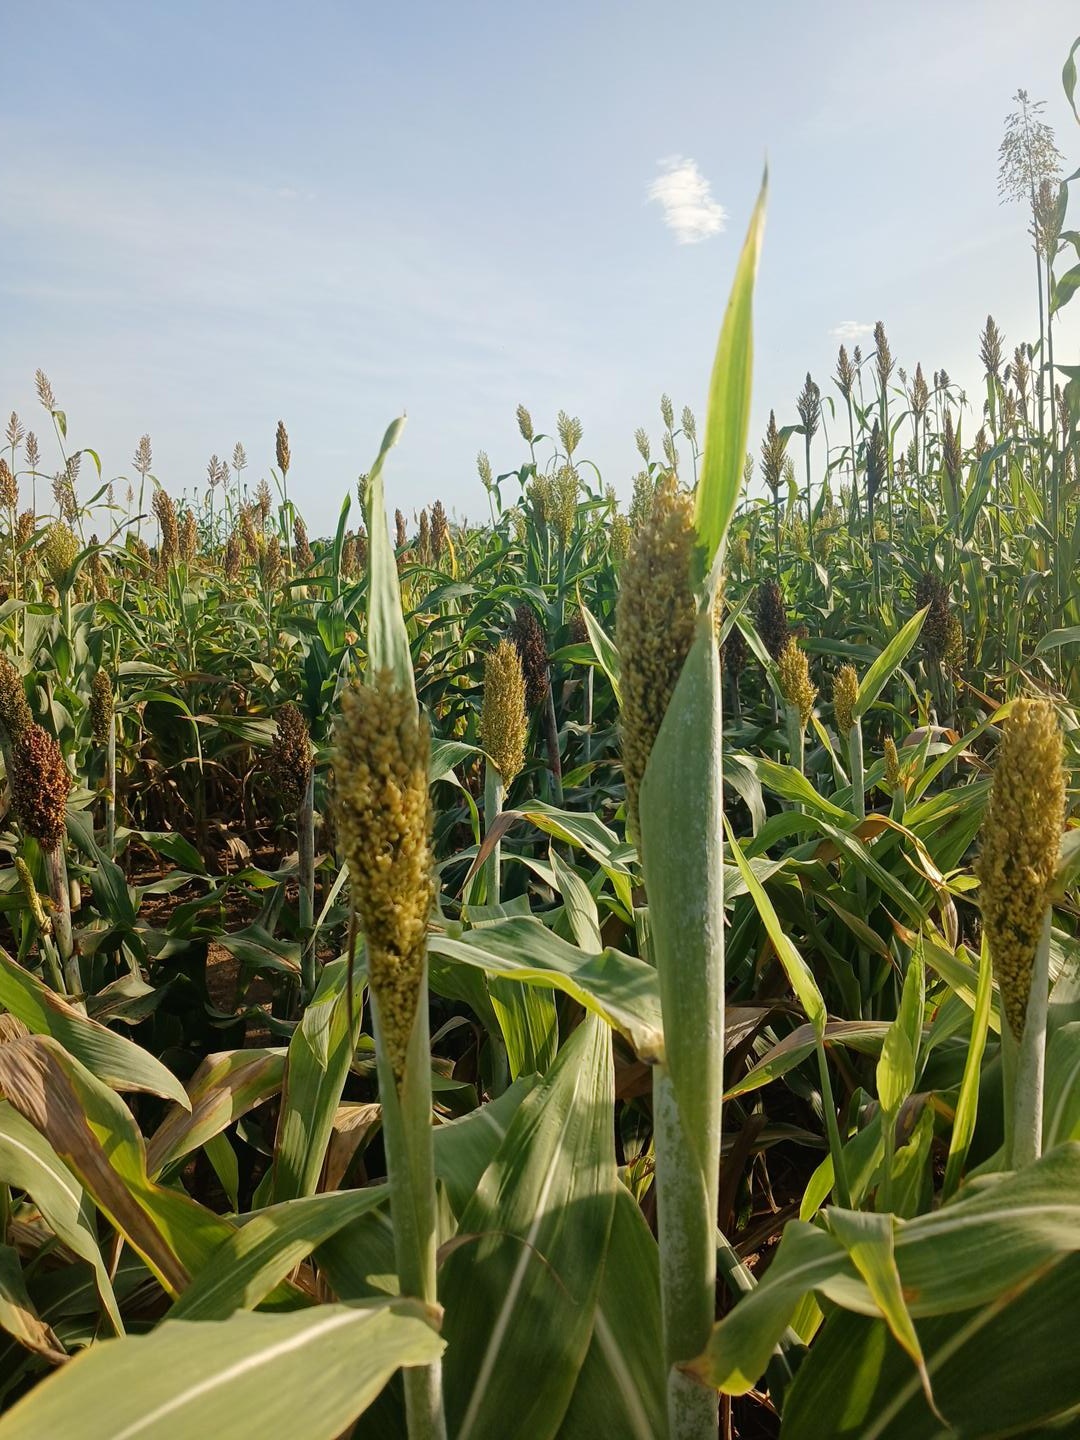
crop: sorghum
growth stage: flowering
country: Senegal
